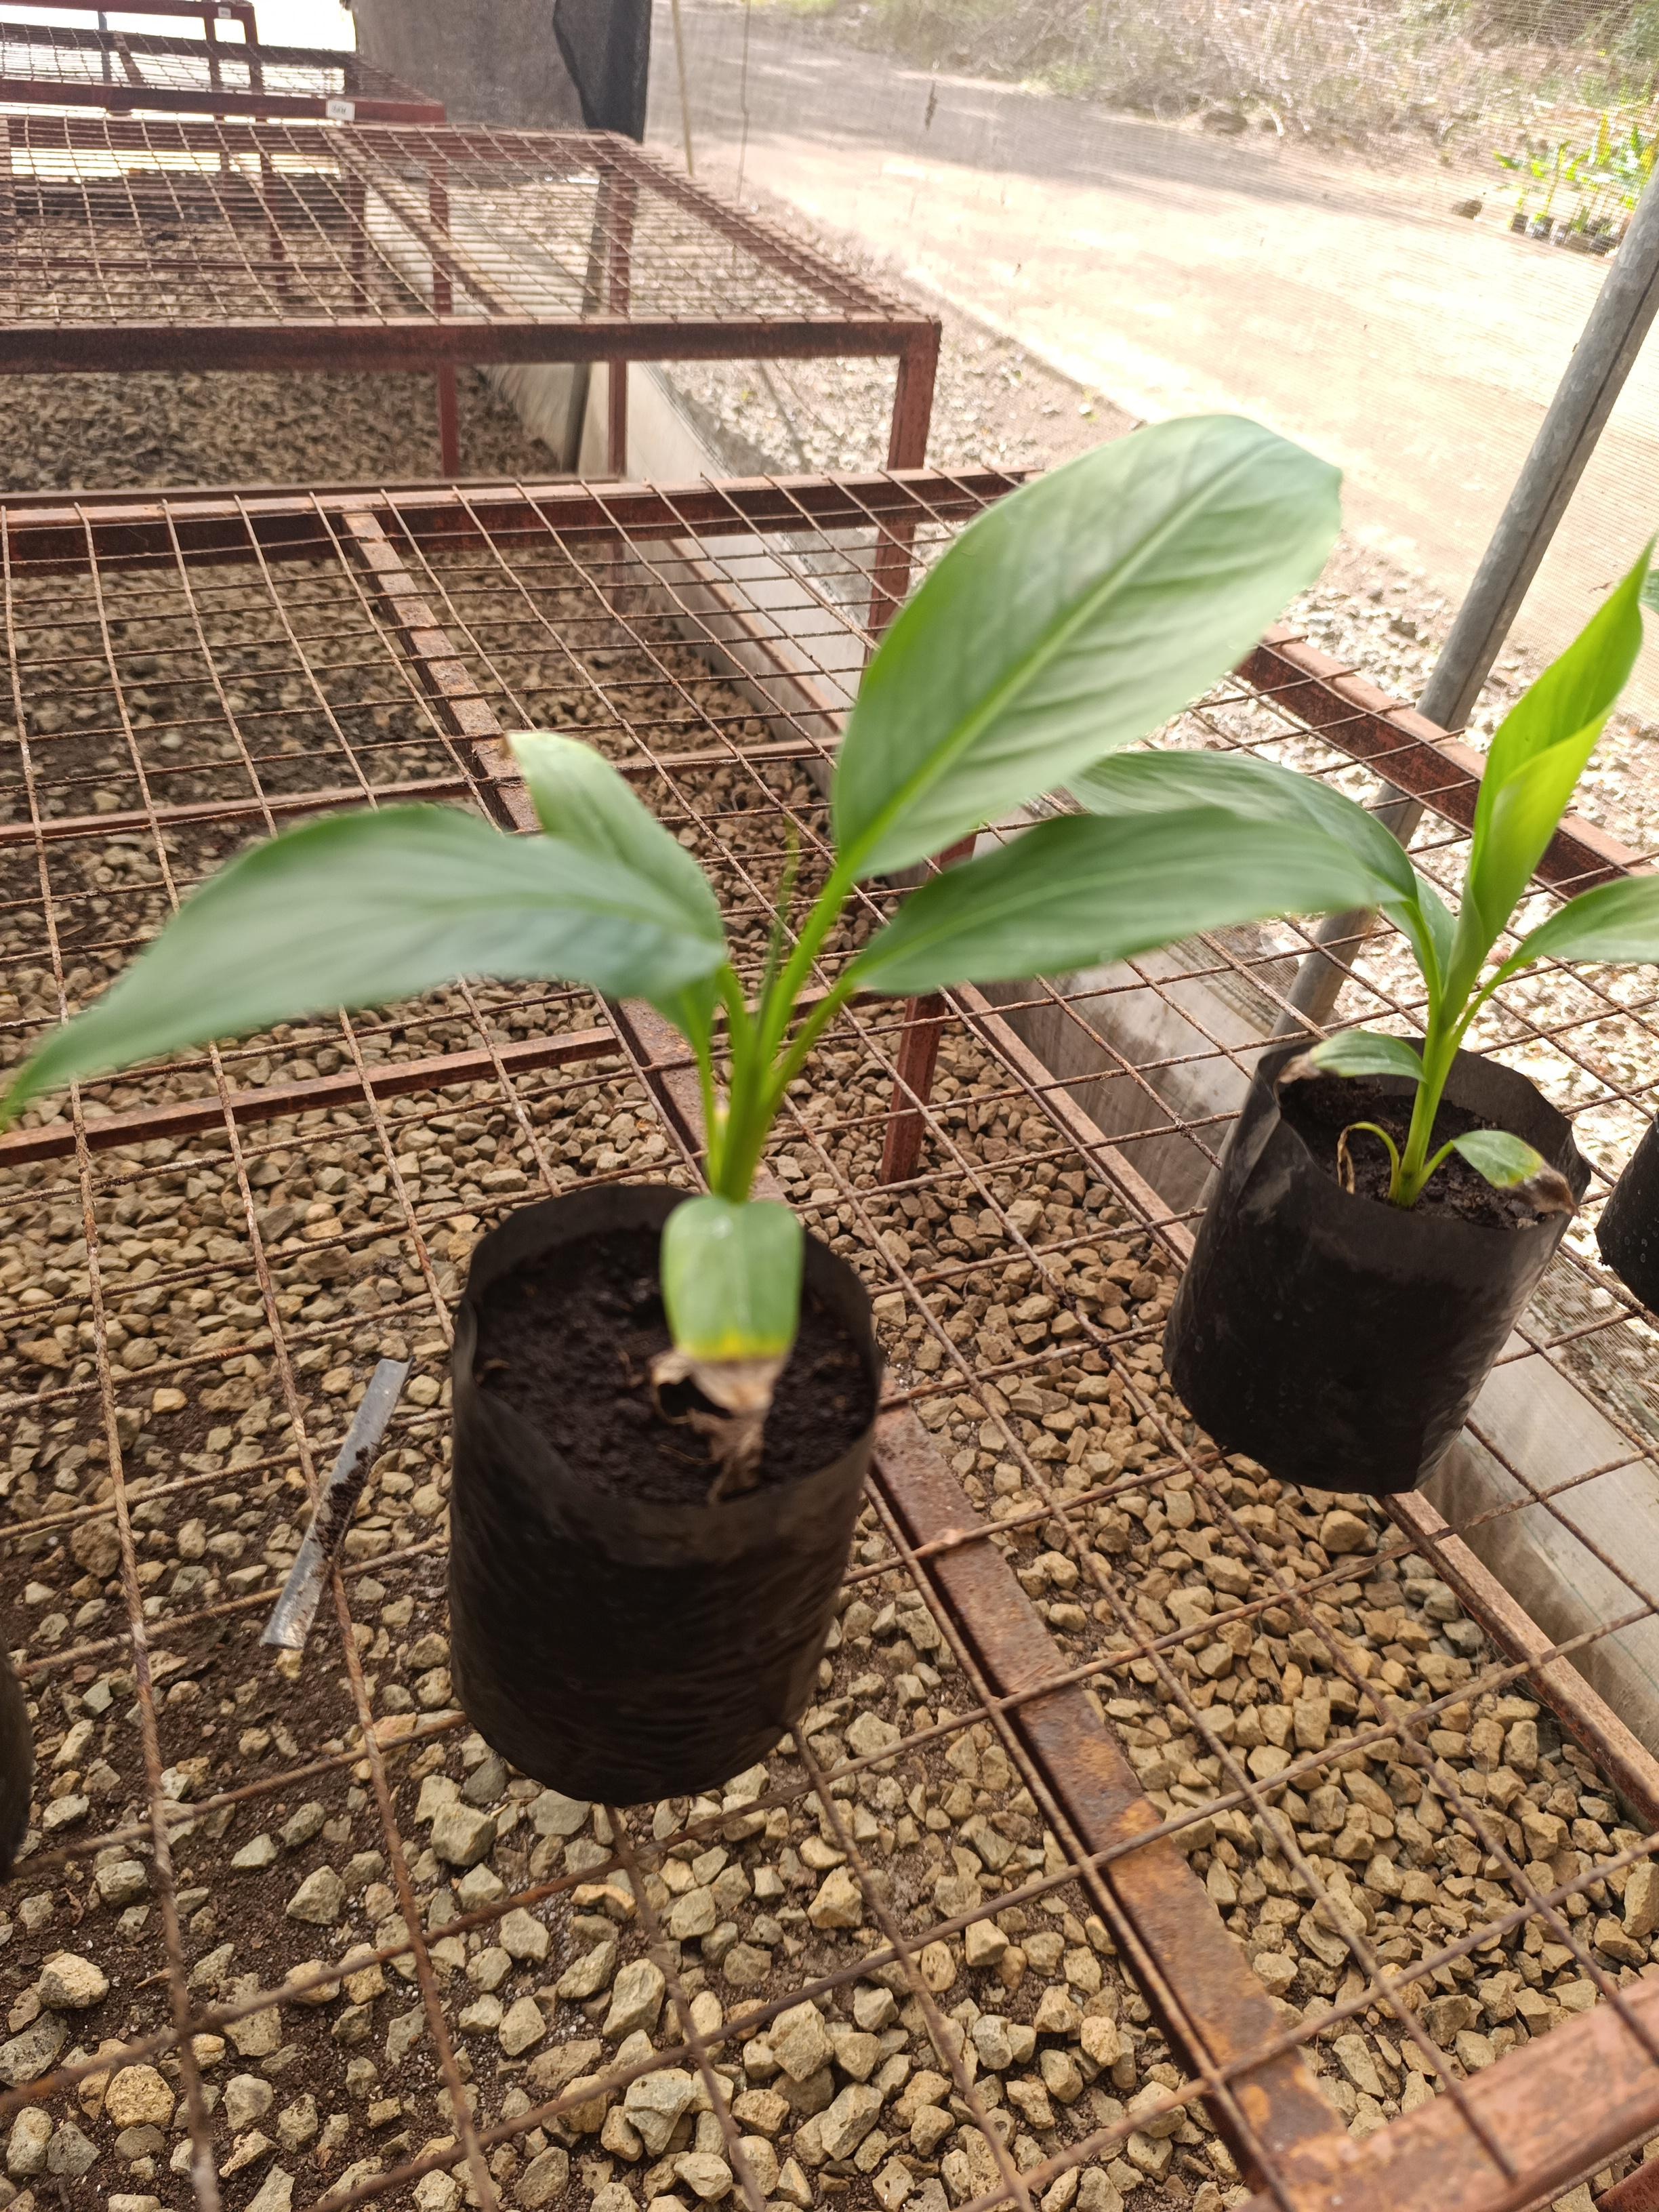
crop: banana
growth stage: vegetative
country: Tanzania
